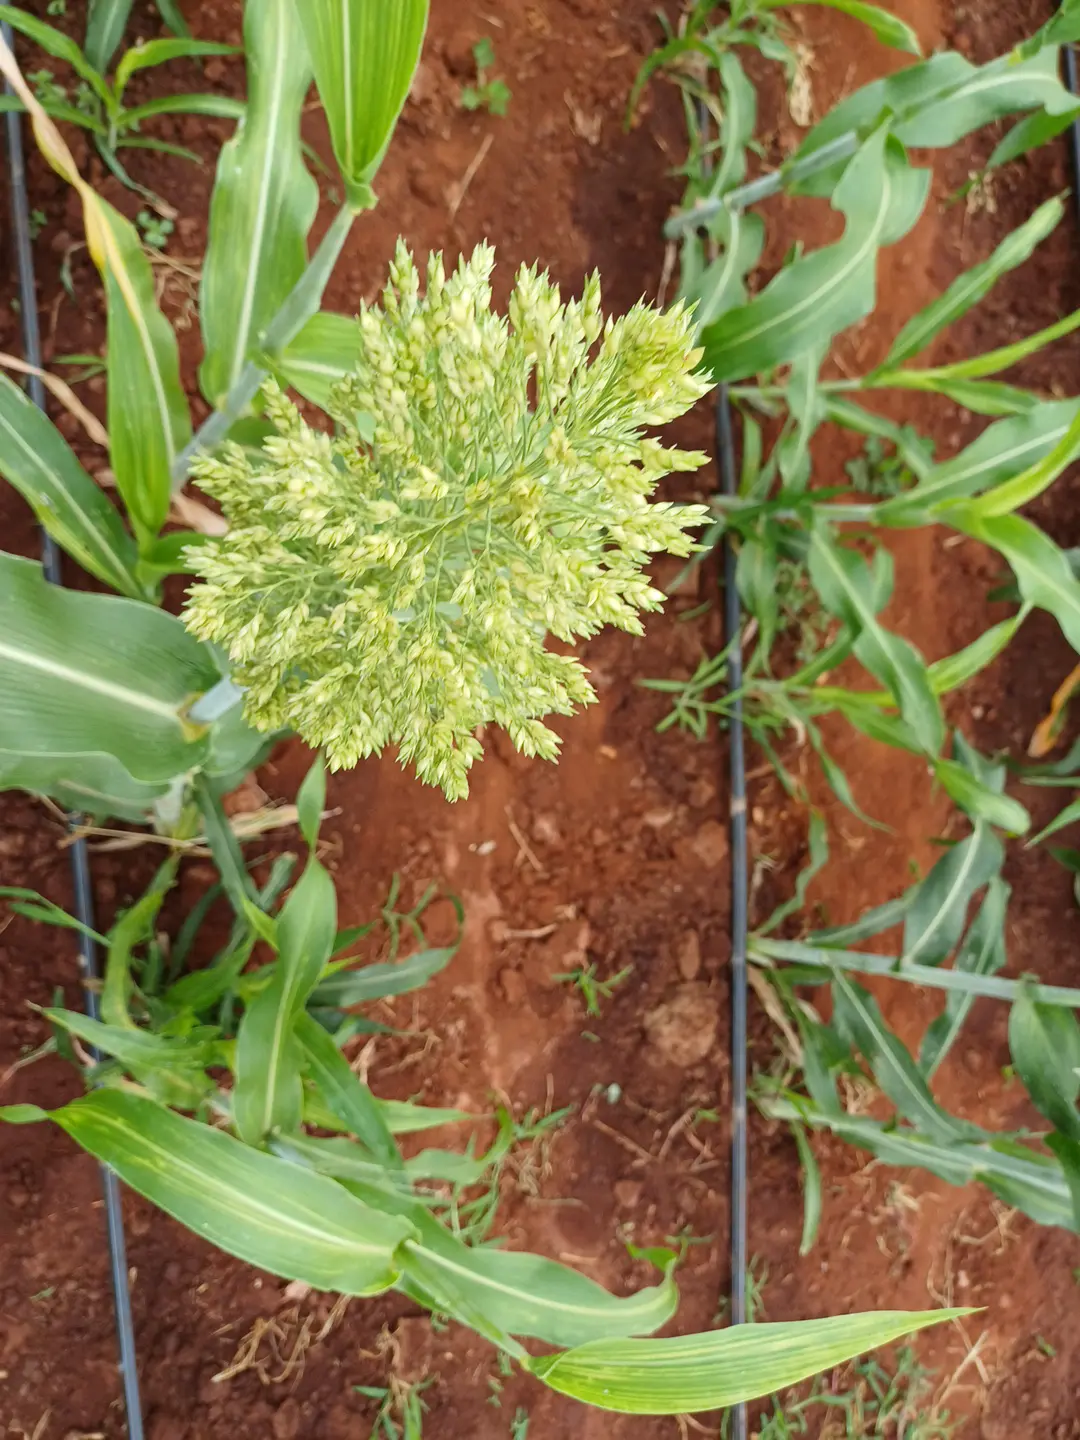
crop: sorghum
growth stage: flowering
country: Kenya
